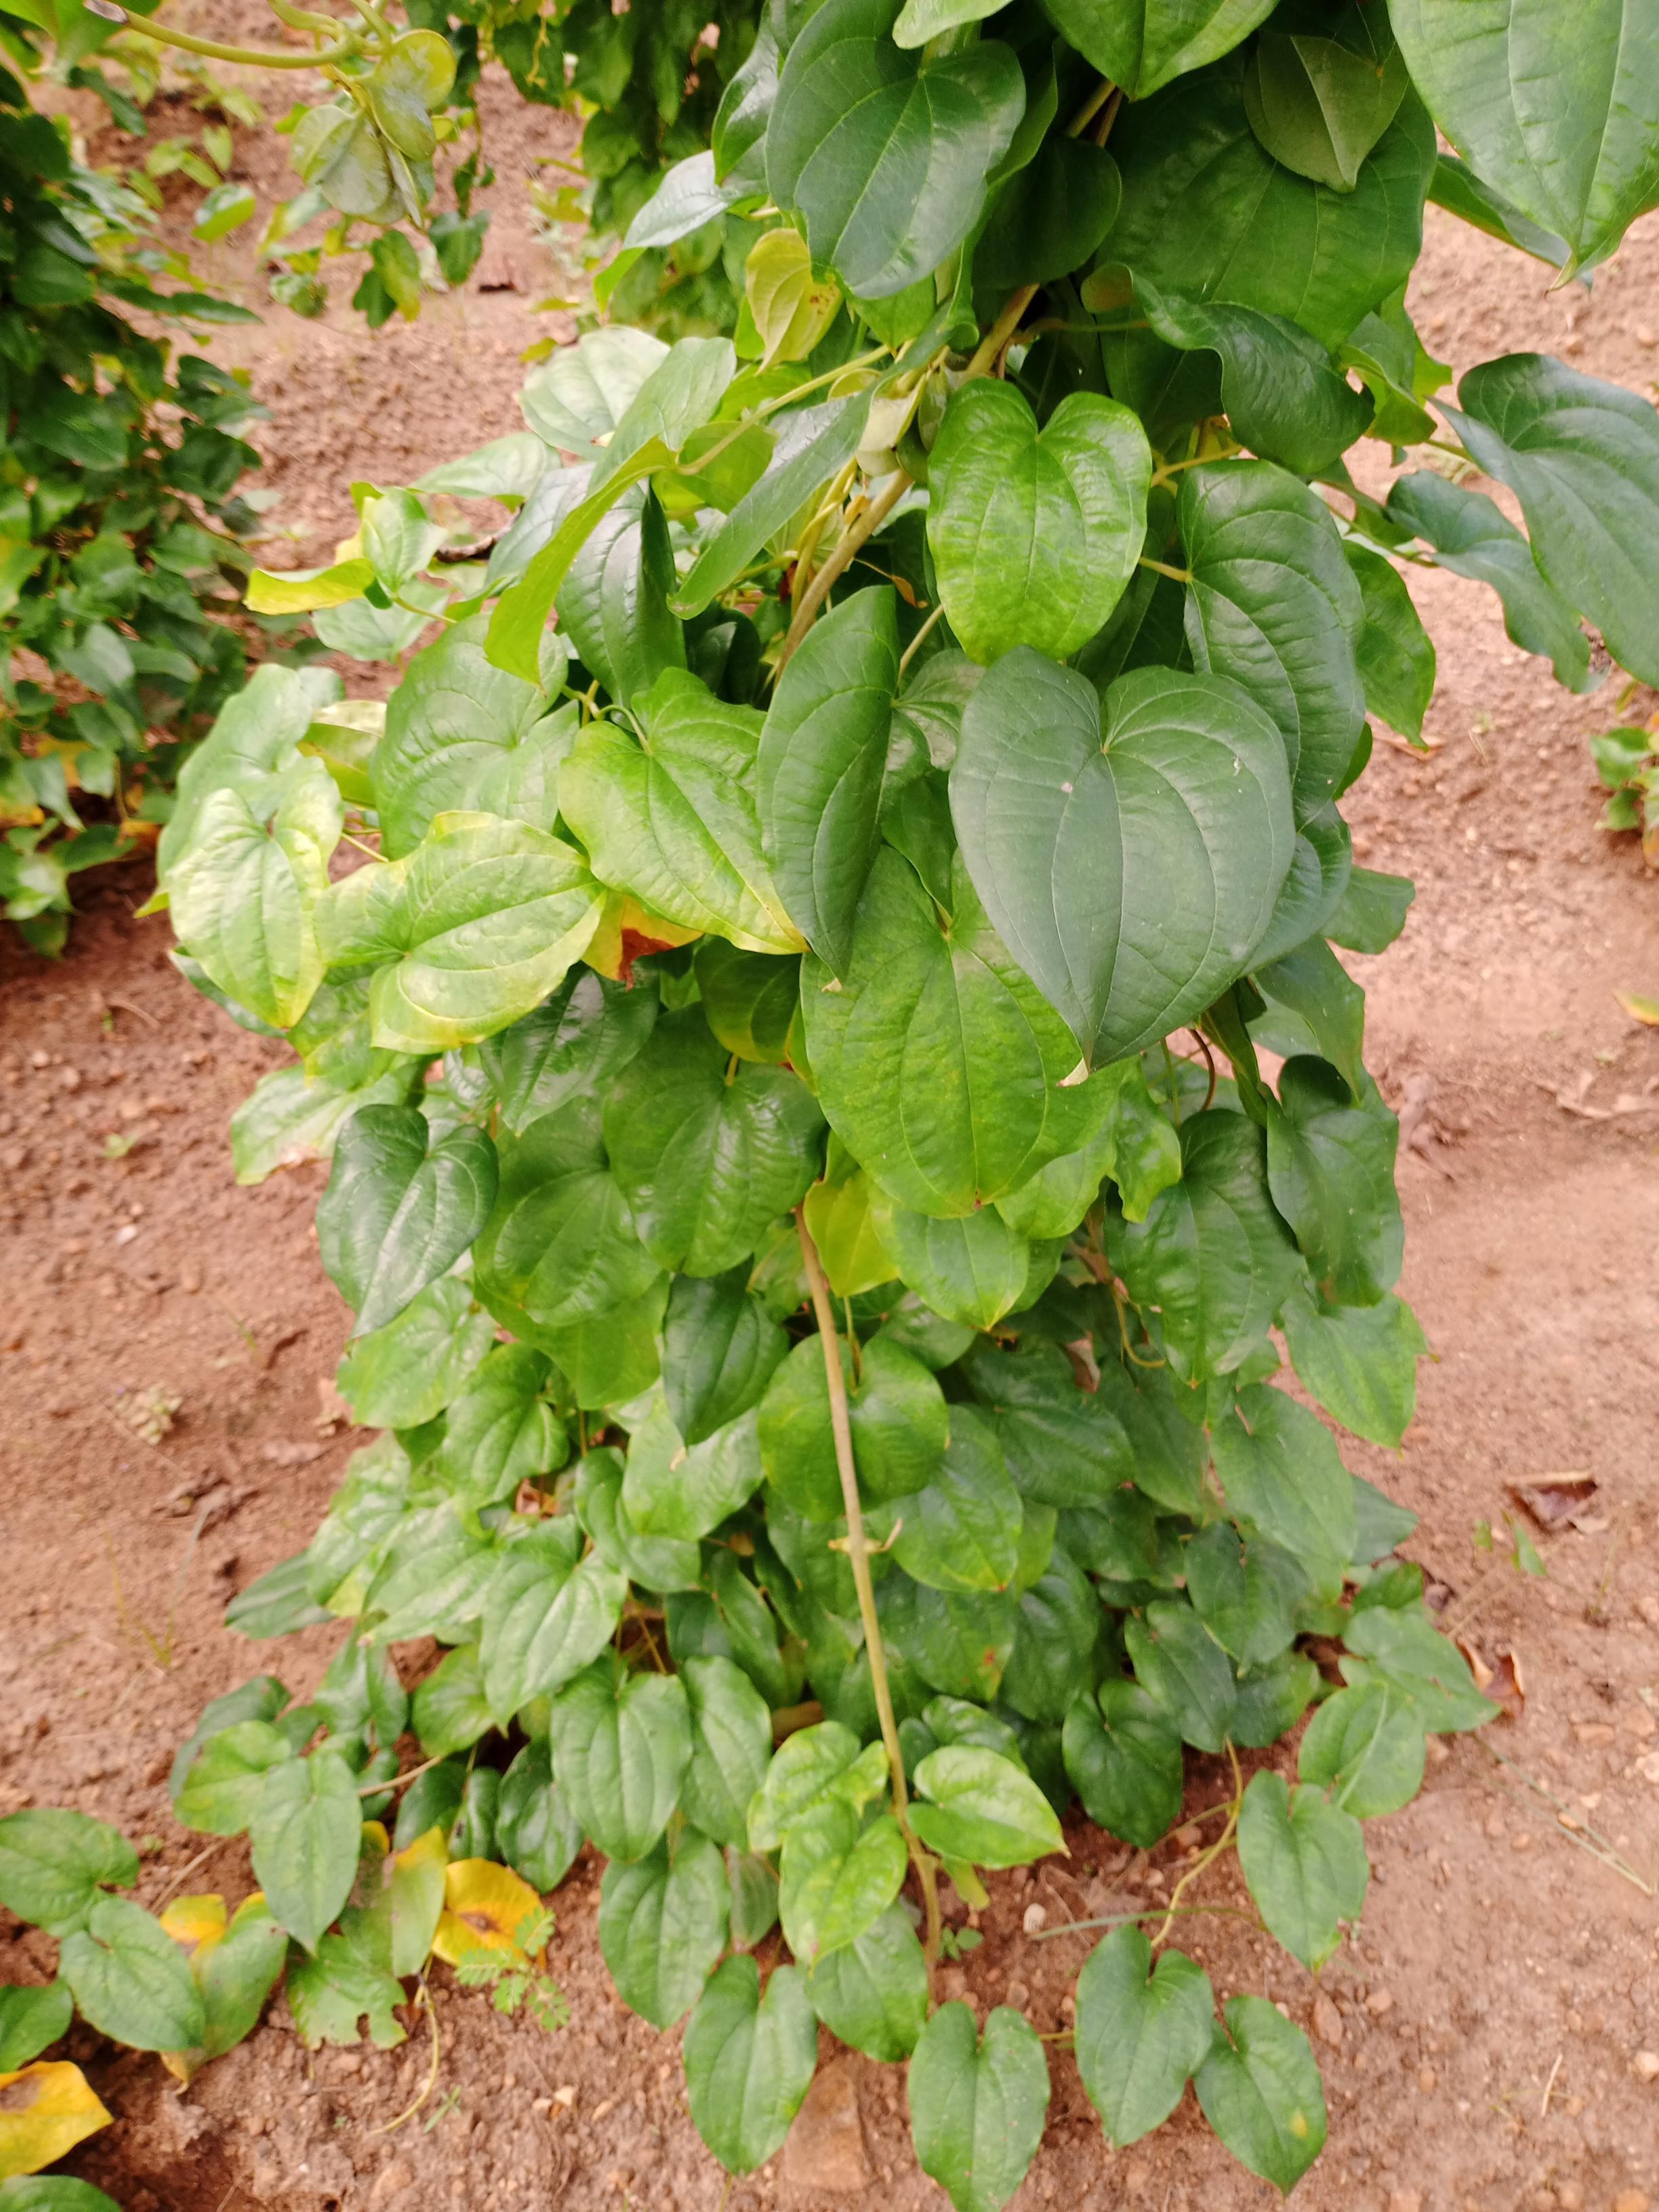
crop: yam
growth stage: vegetative
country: Nigeria
